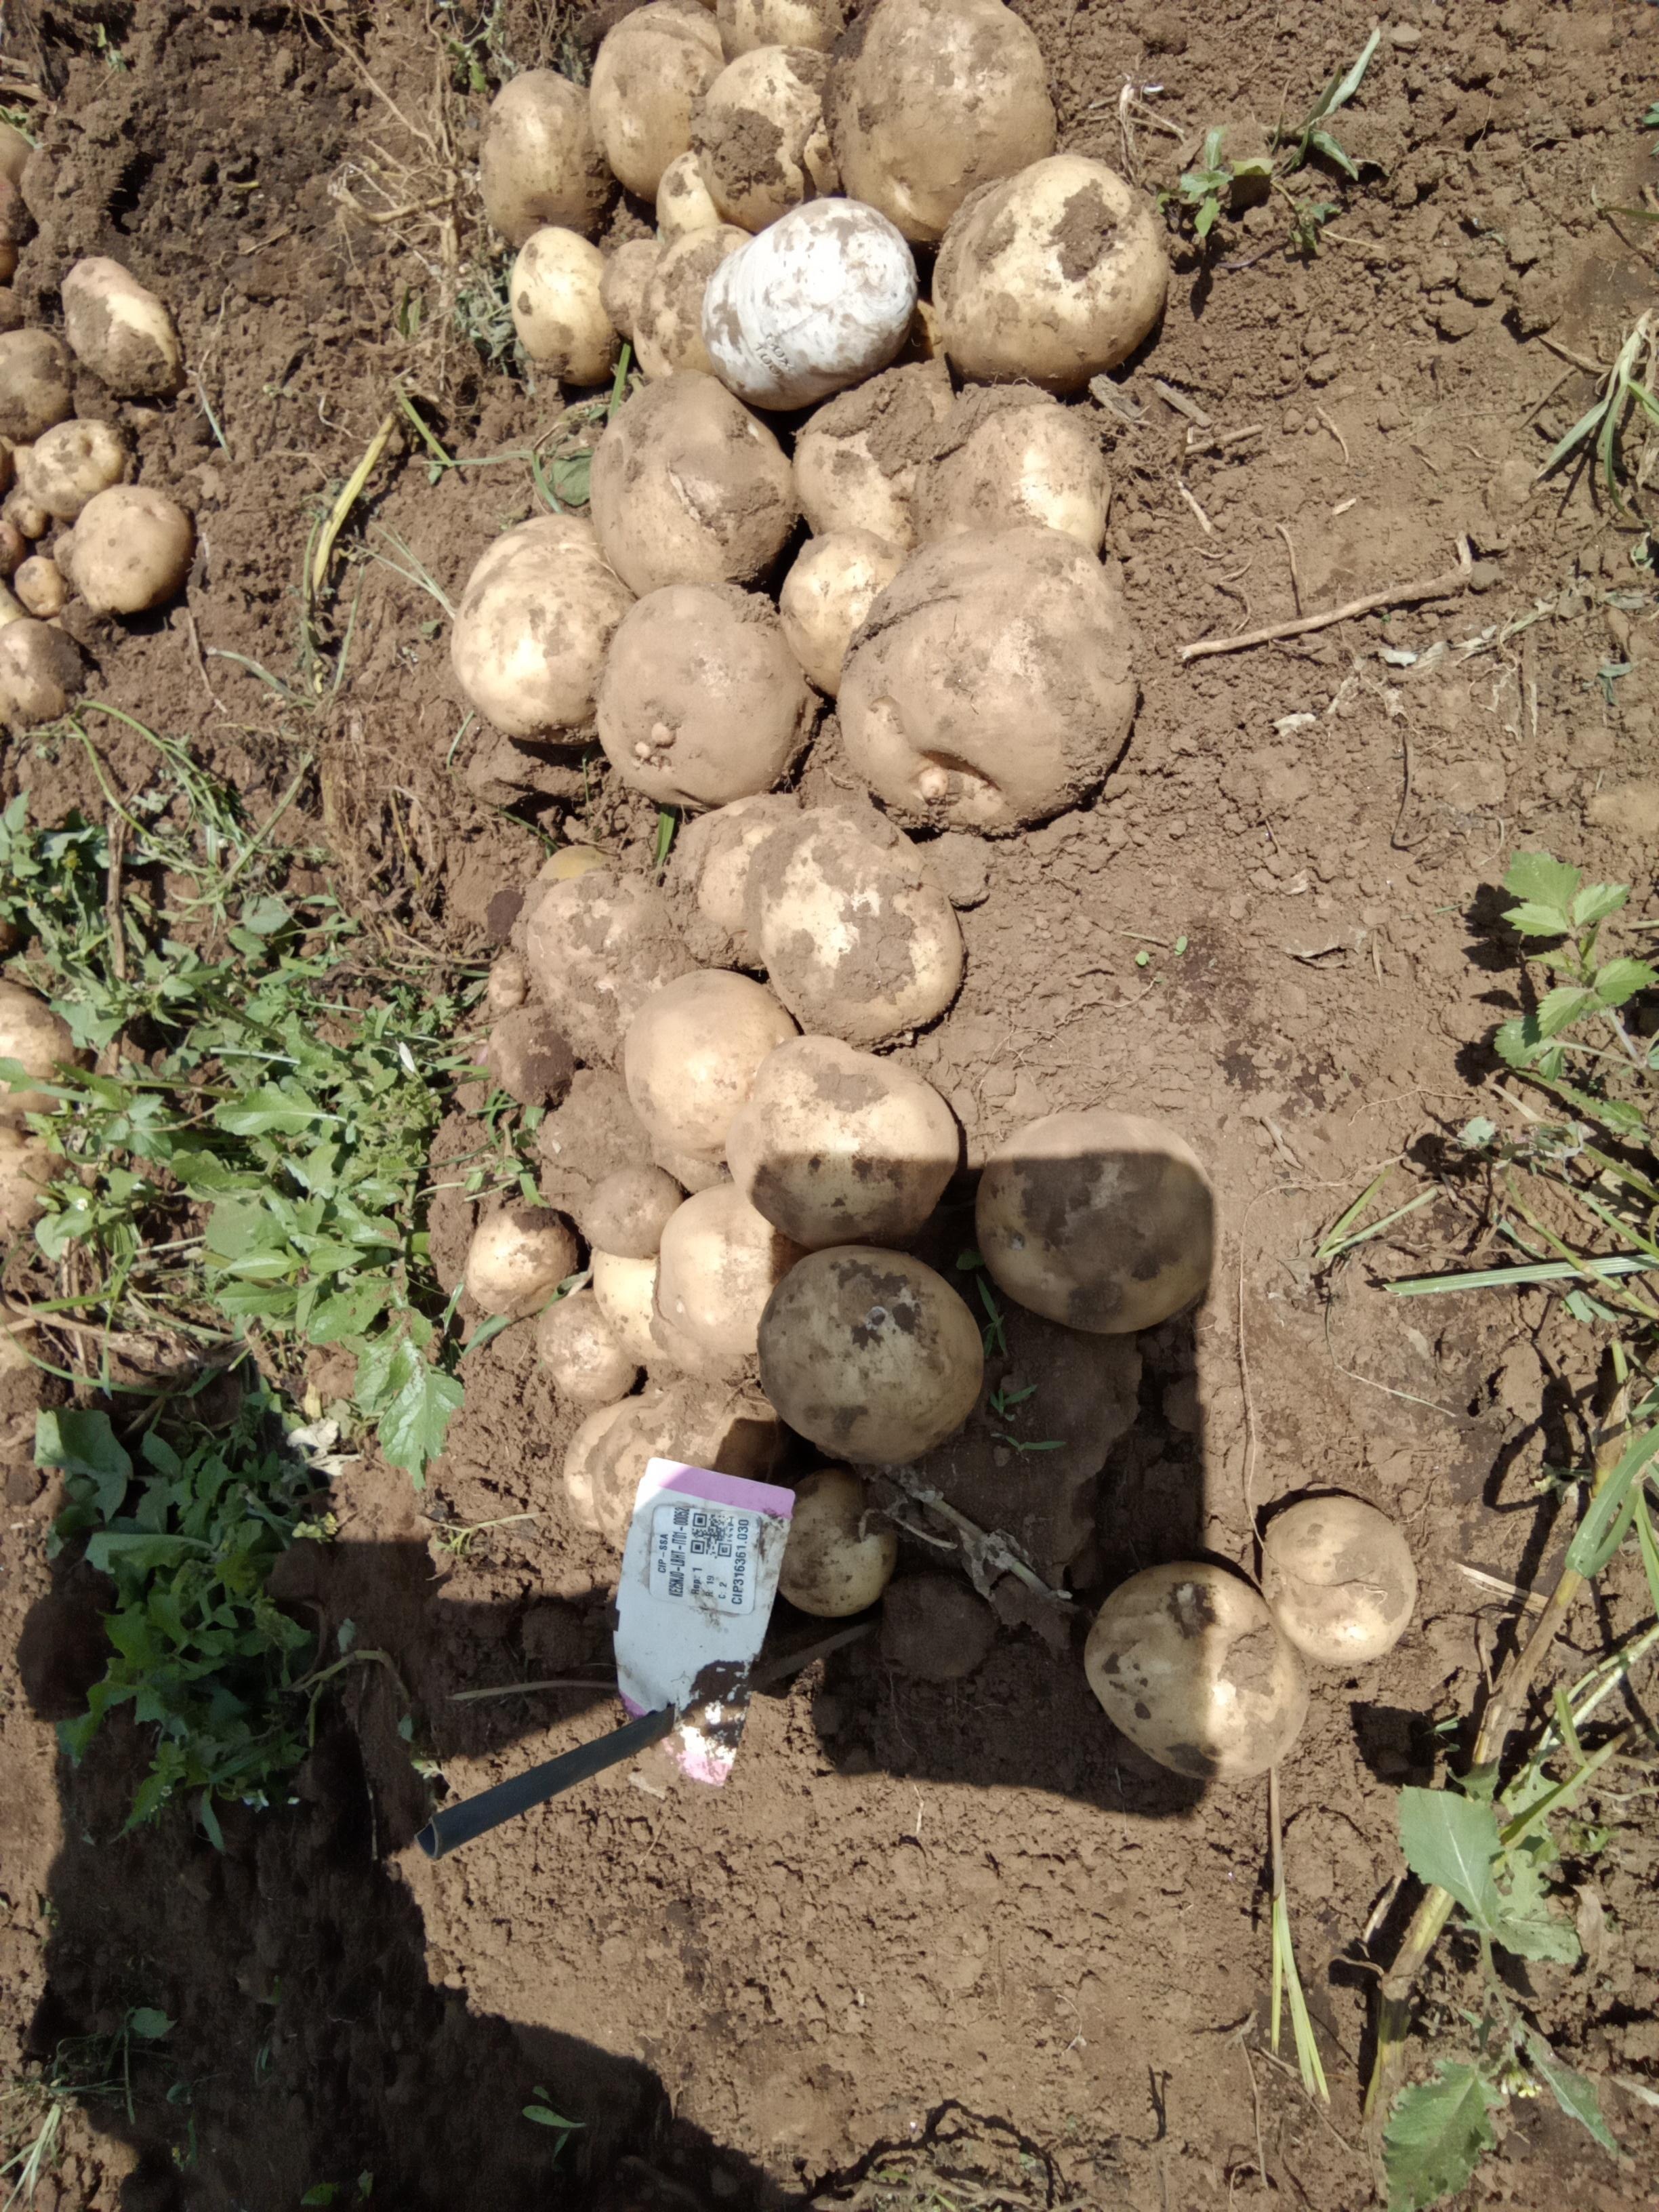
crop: potato
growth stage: harvest
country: Kenya
